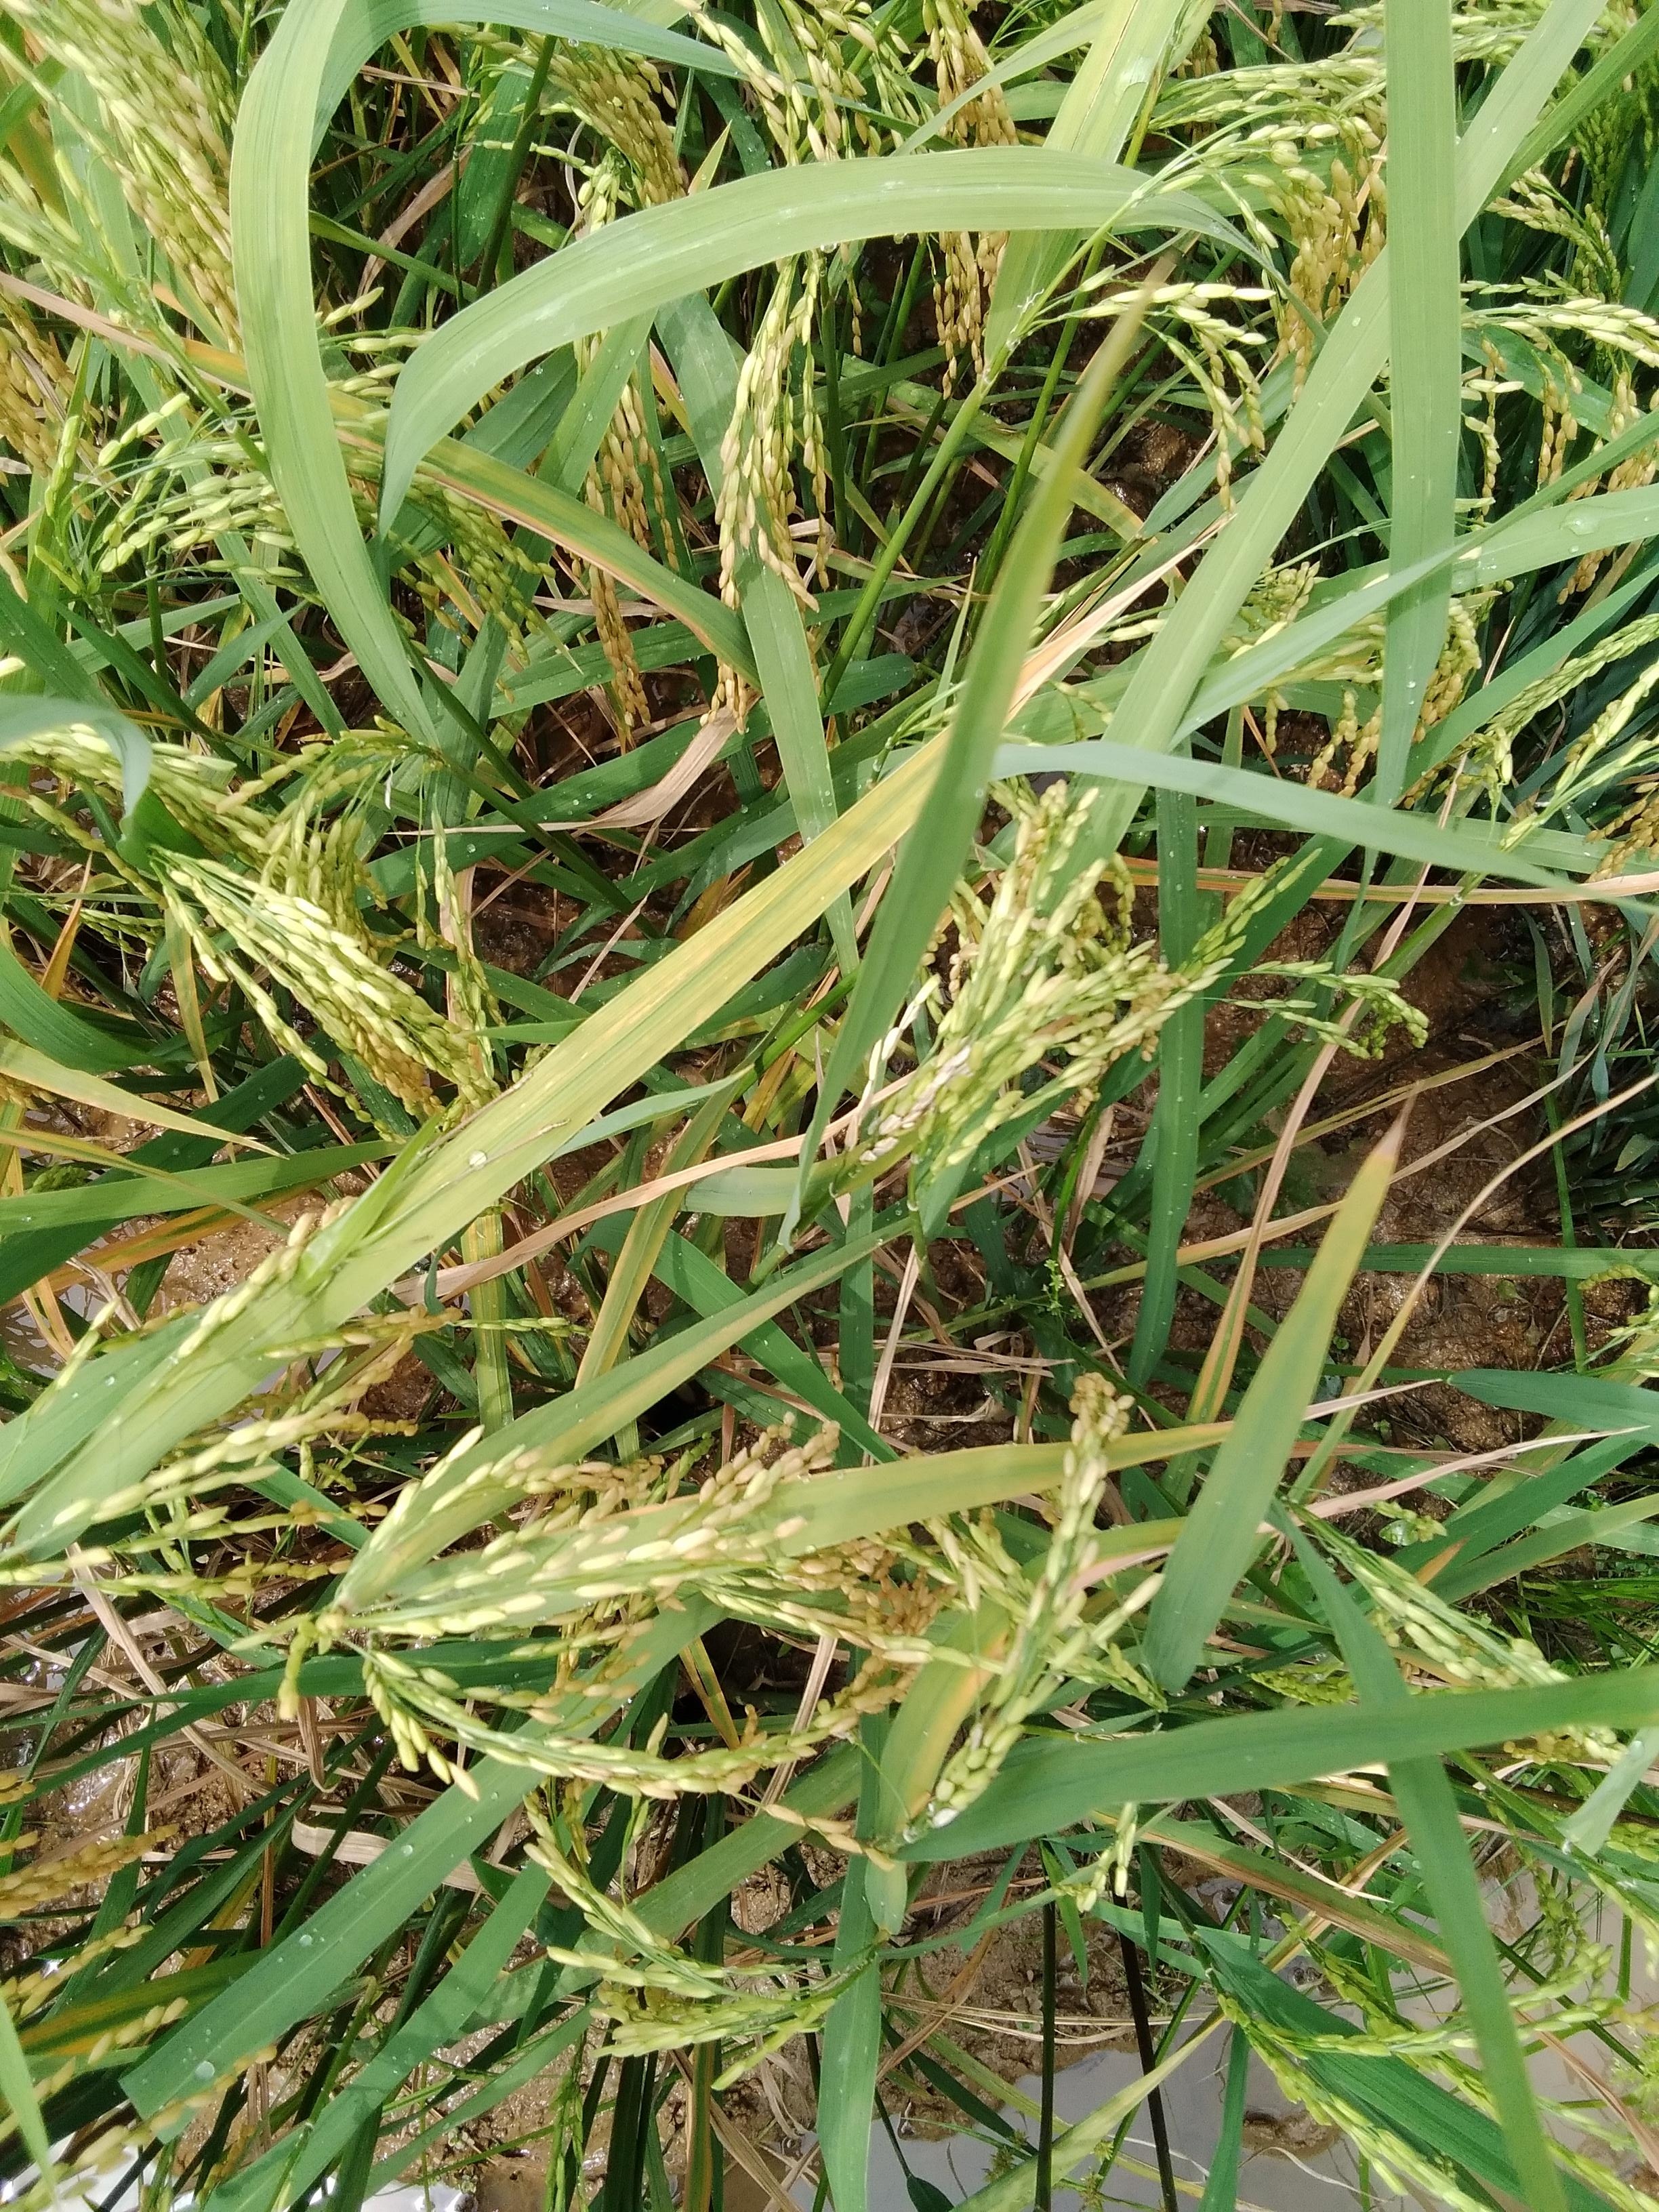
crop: rice
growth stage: ripening
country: Nigeria
